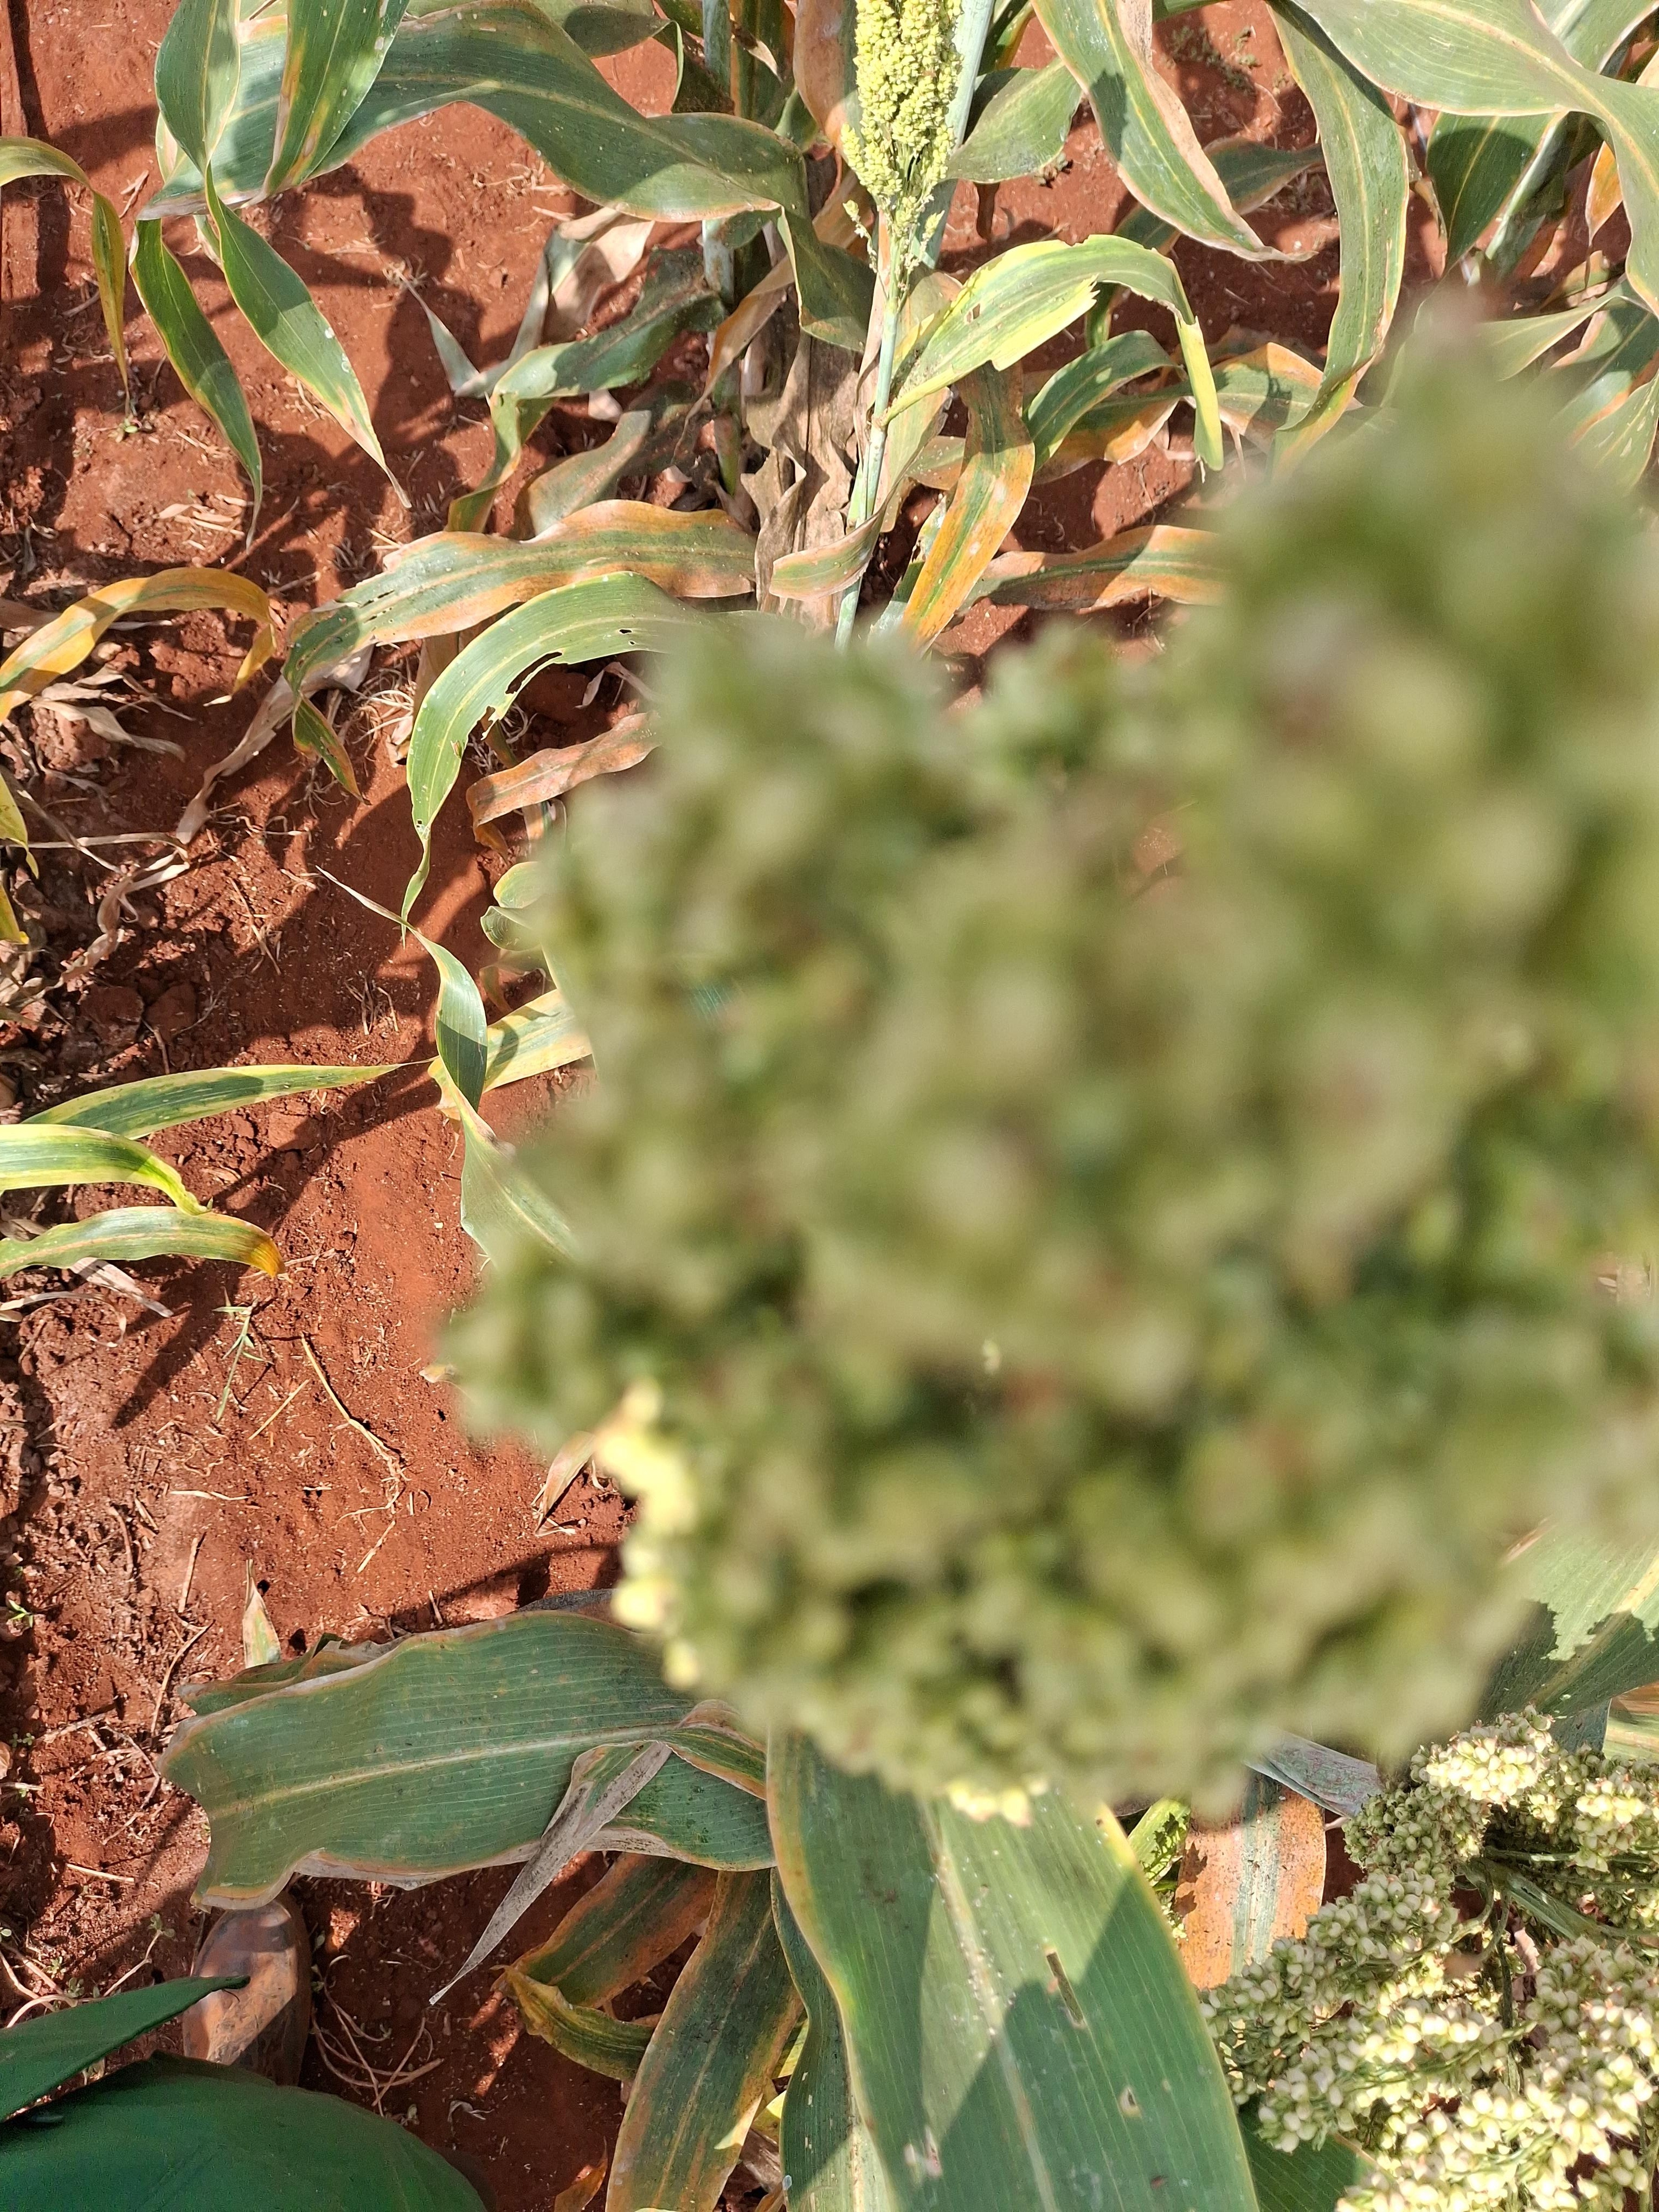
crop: sorghum
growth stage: filling grain
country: Kenya
